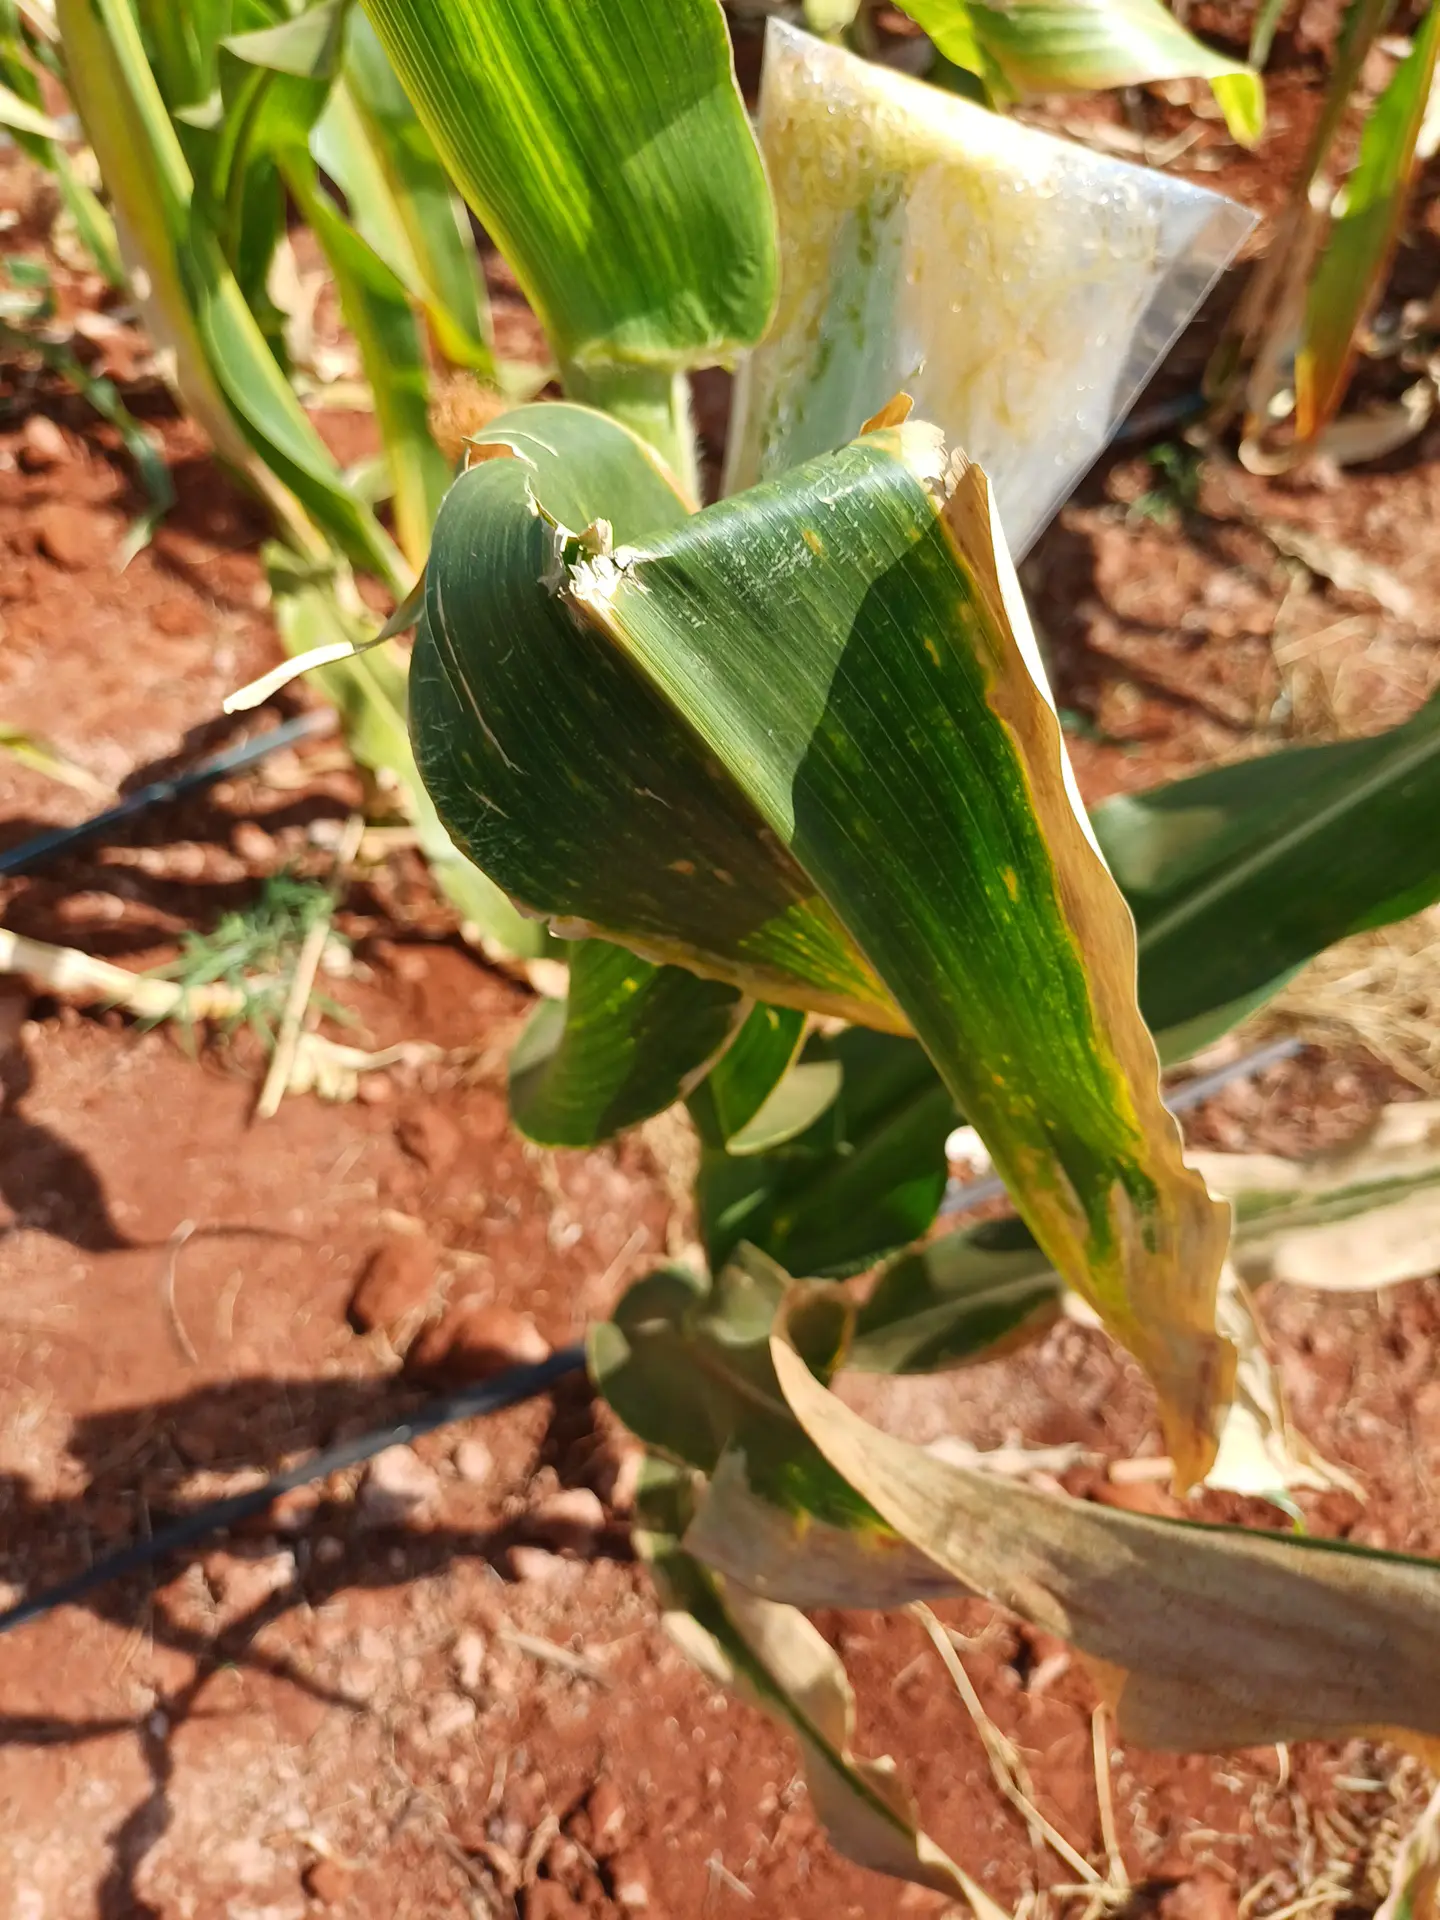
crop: maize
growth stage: flowering
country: Kenya
